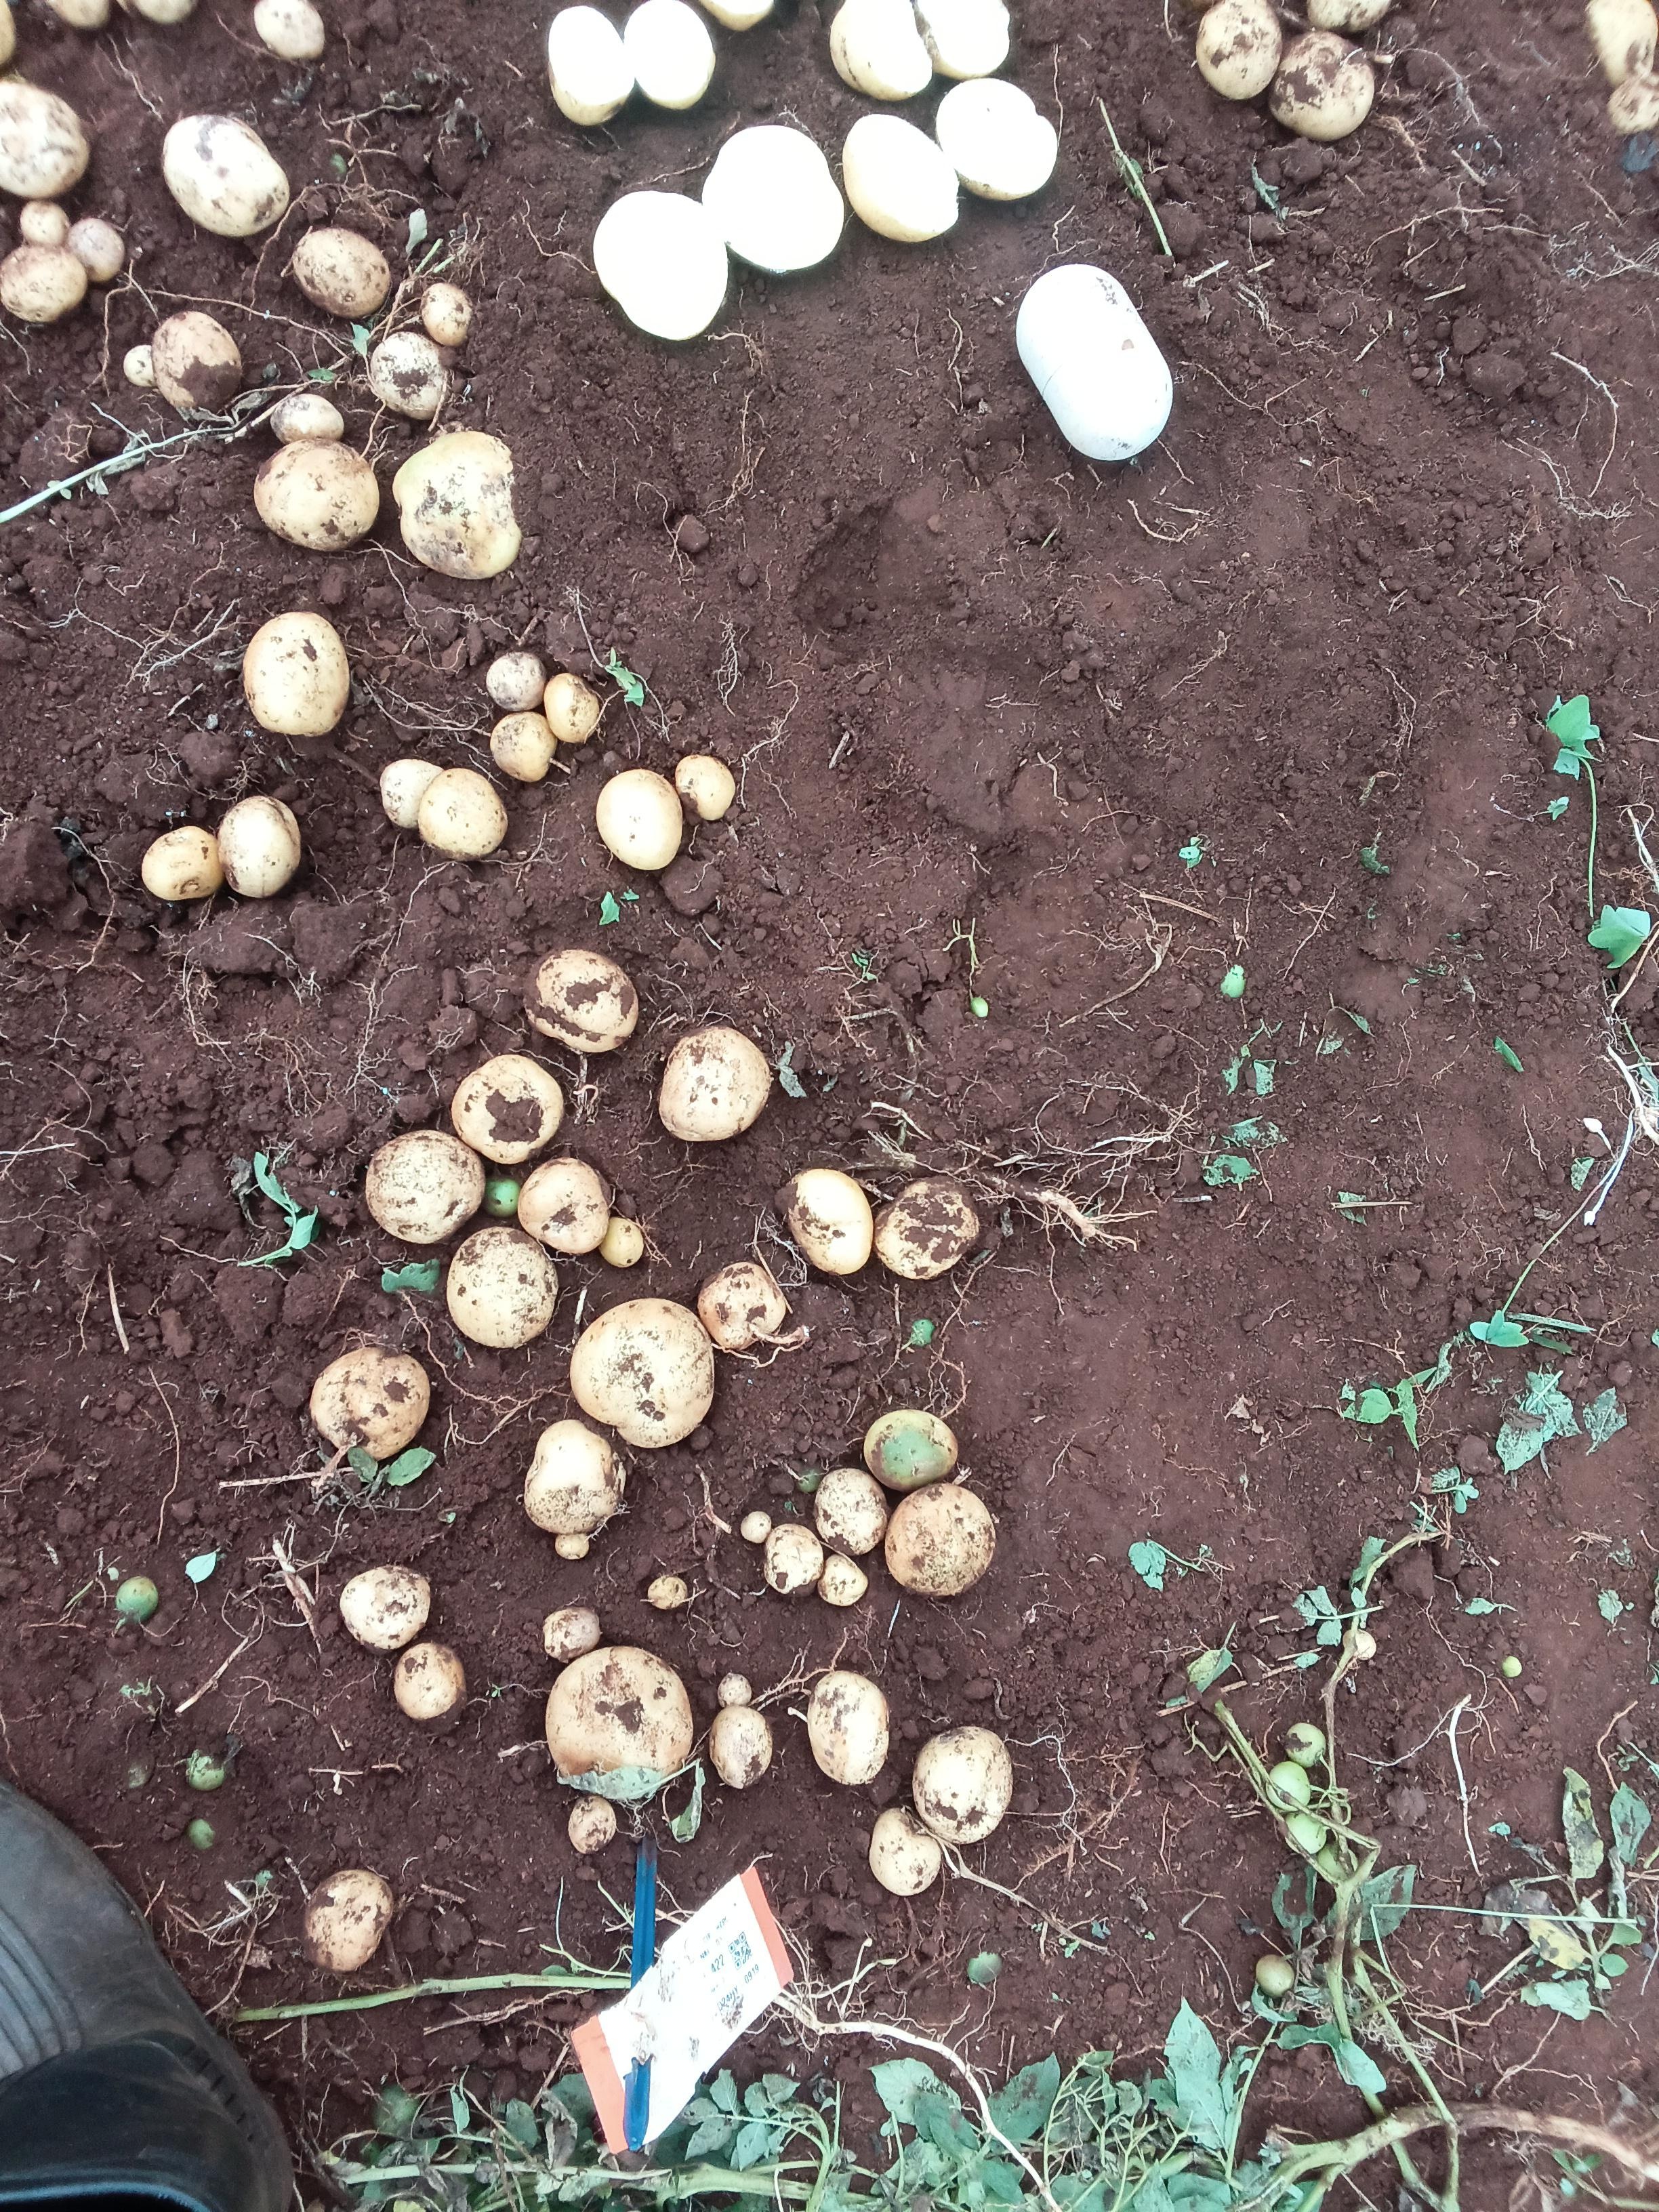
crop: potato
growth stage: harvest maturity
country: Kenya
